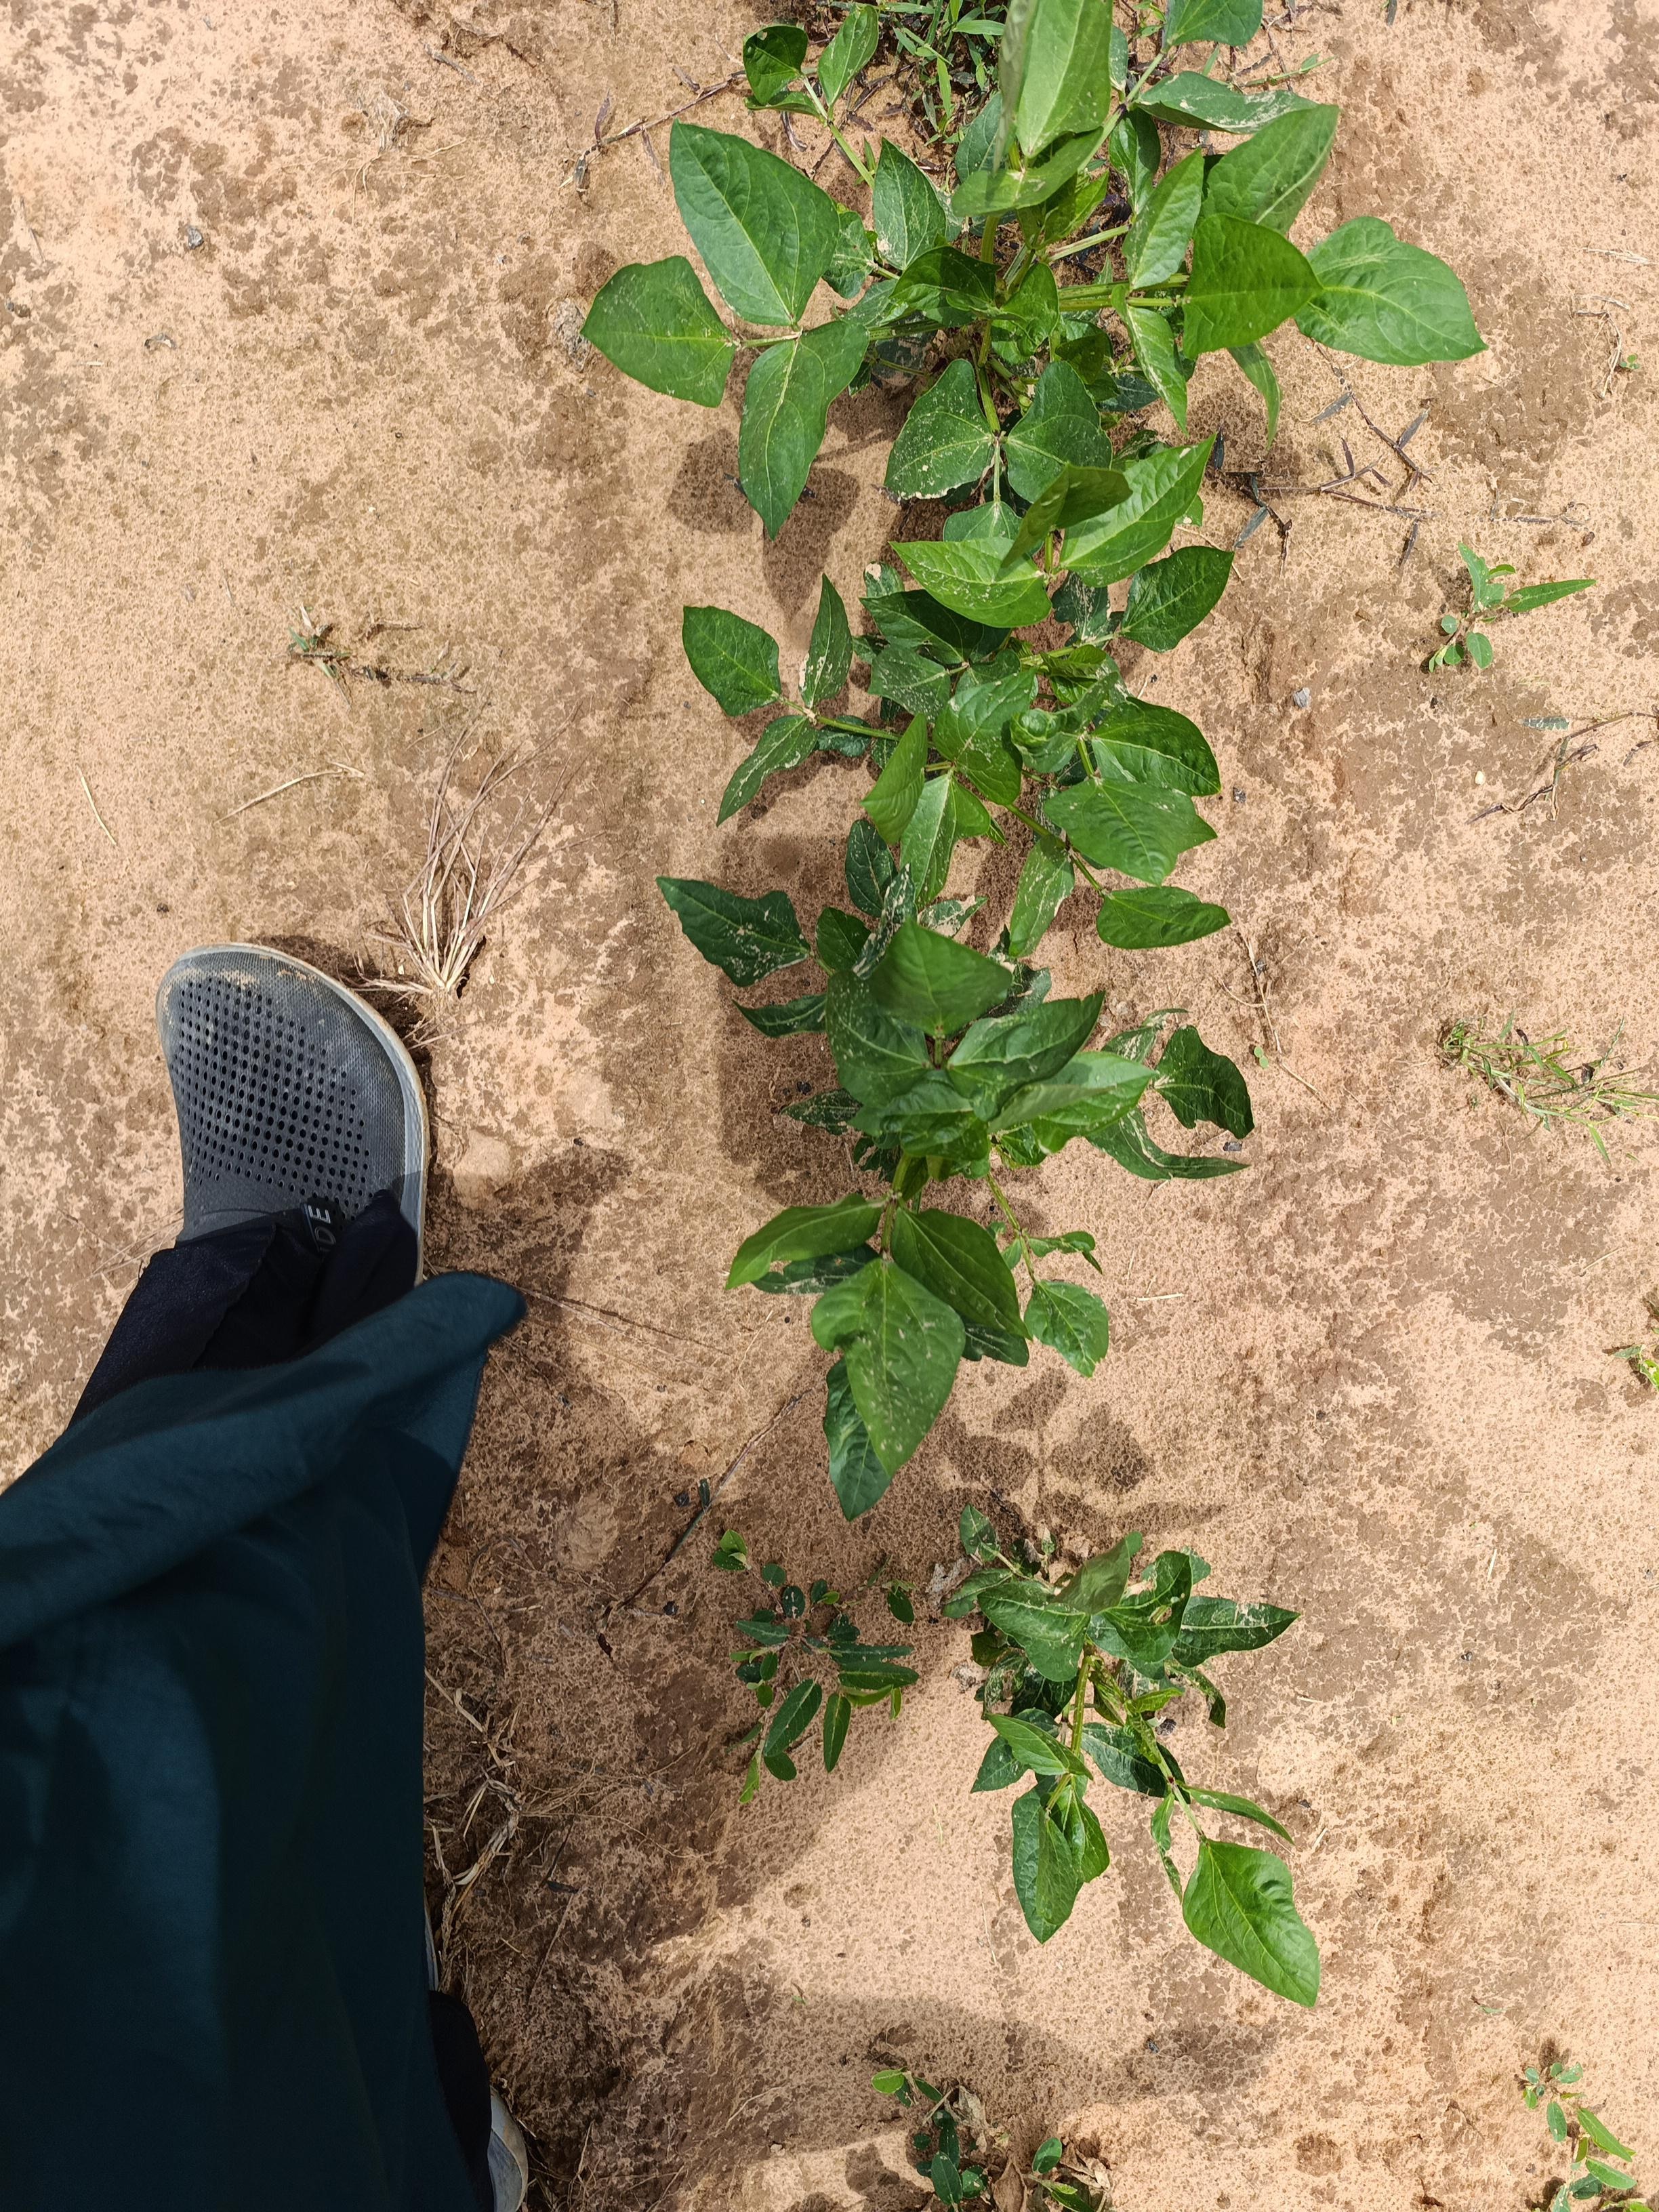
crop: cowpea
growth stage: emergence
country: Nigeria
